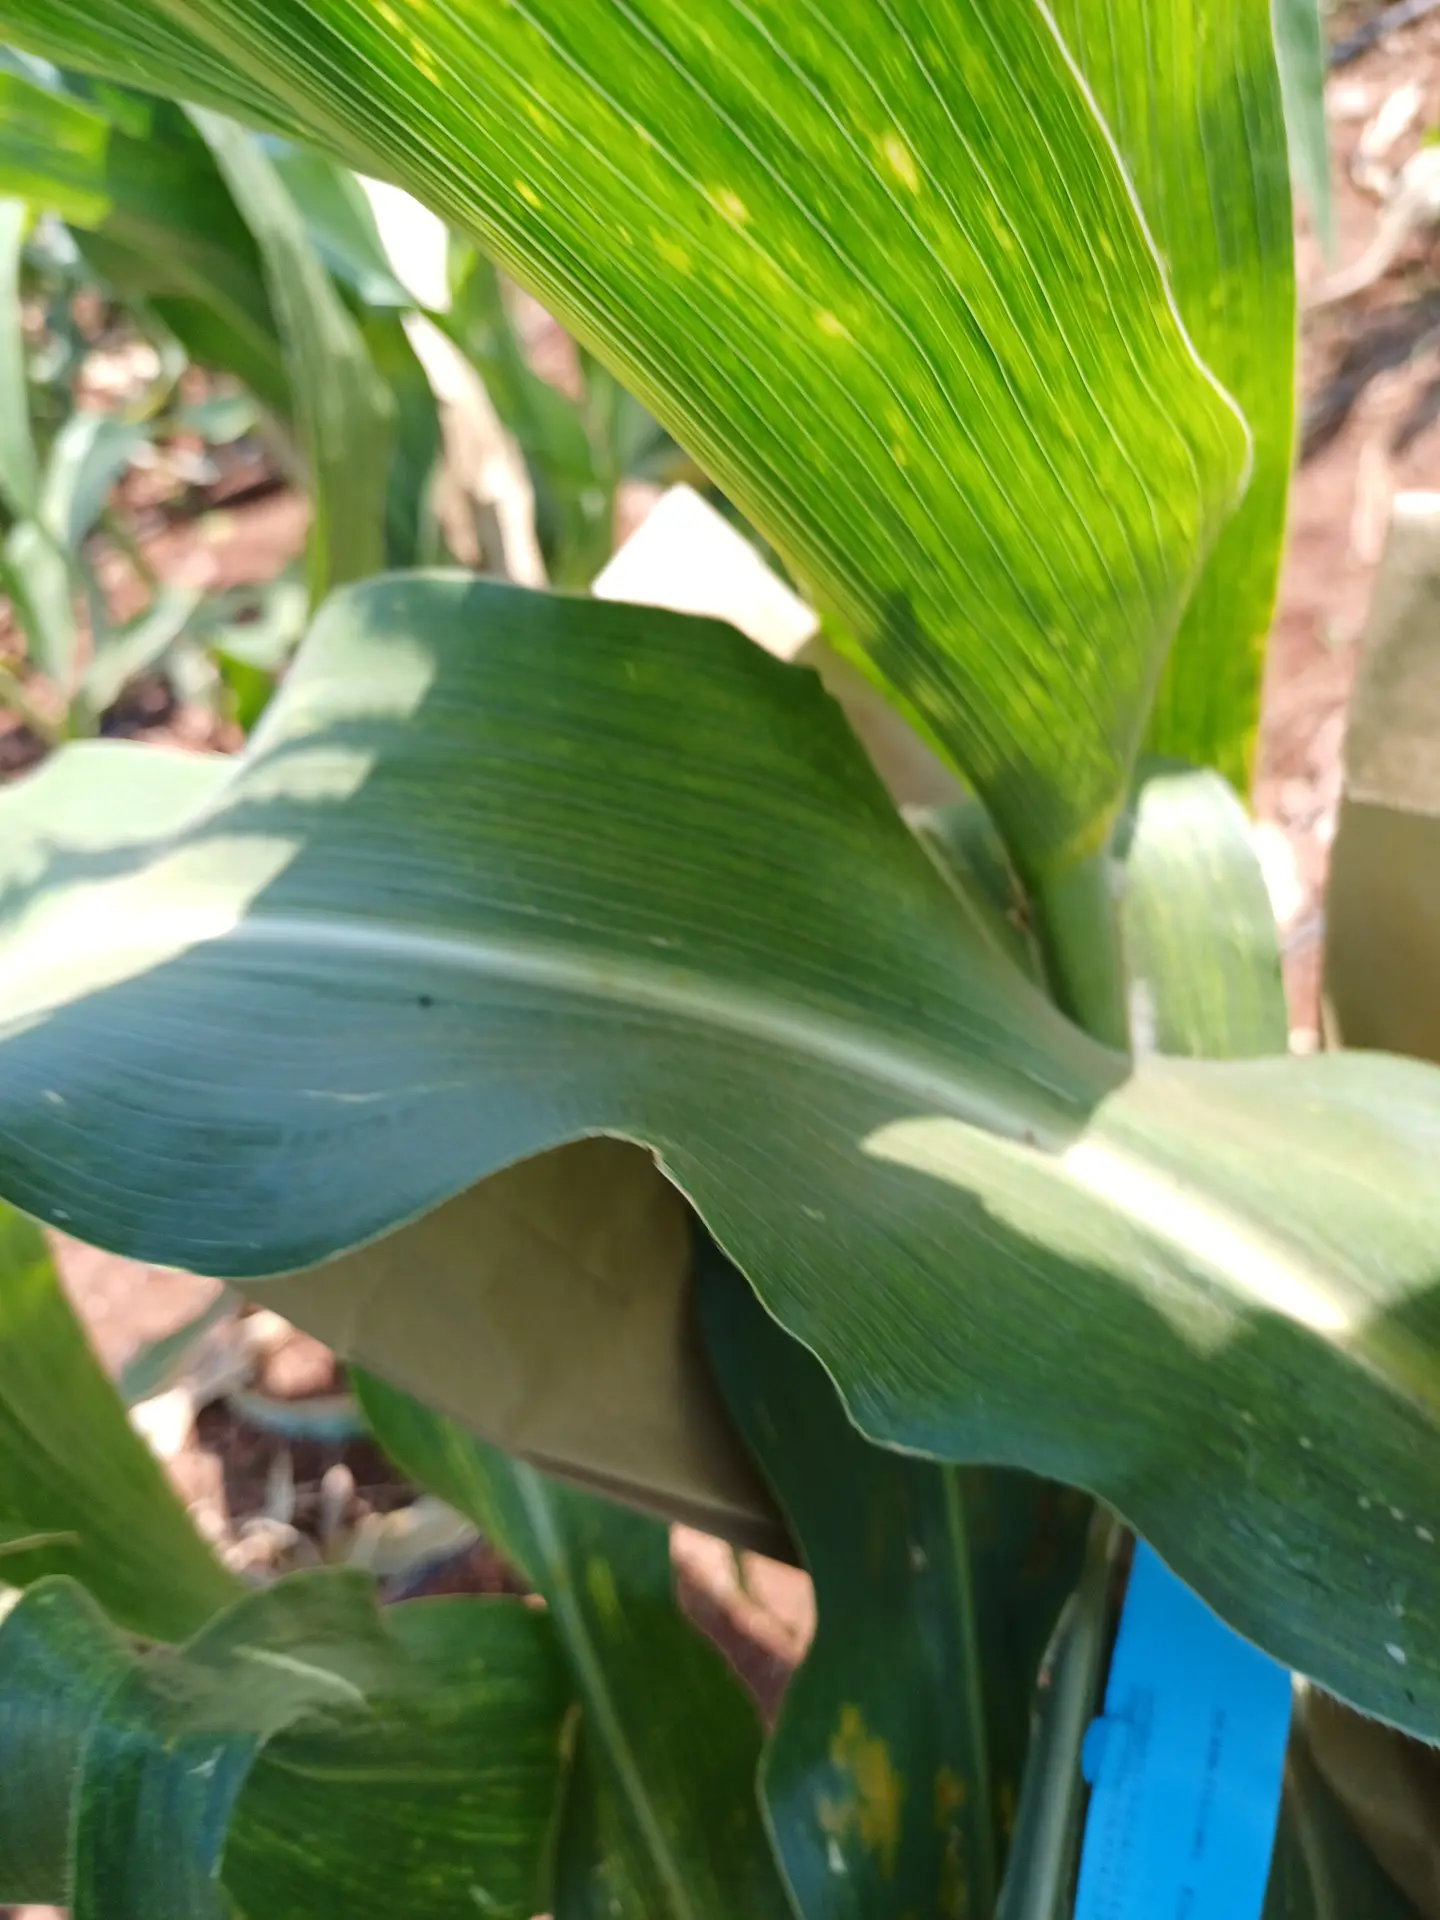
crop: maize
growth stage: flowering
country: Kenya
